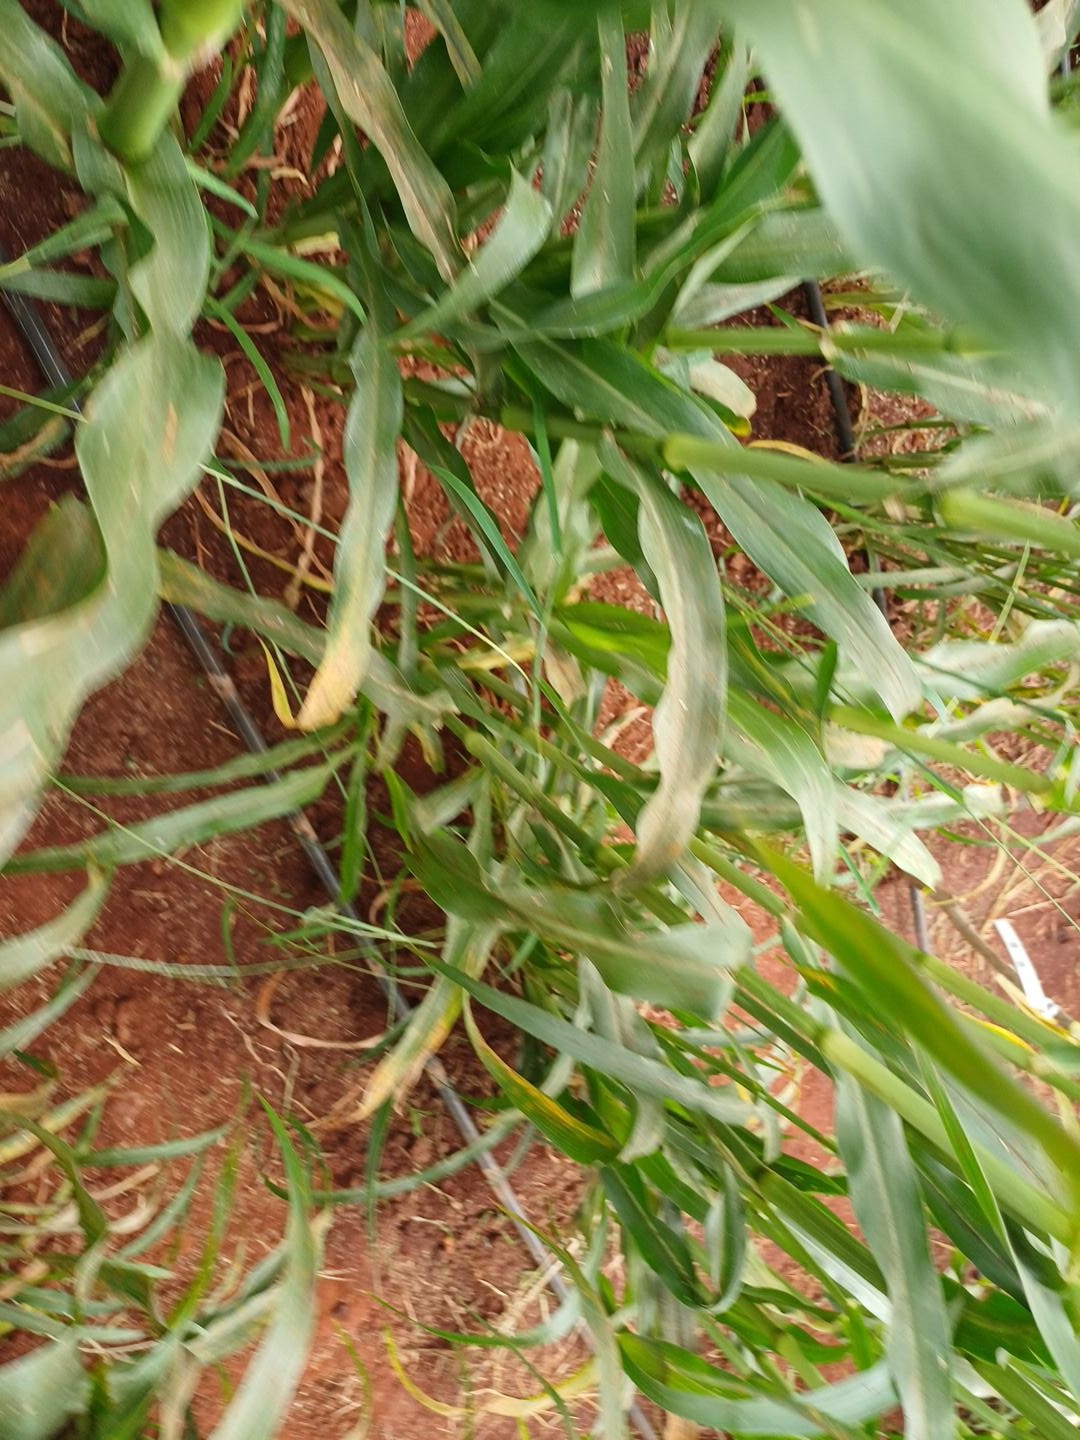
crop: pearl millet
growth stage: flowering
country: Kenya
